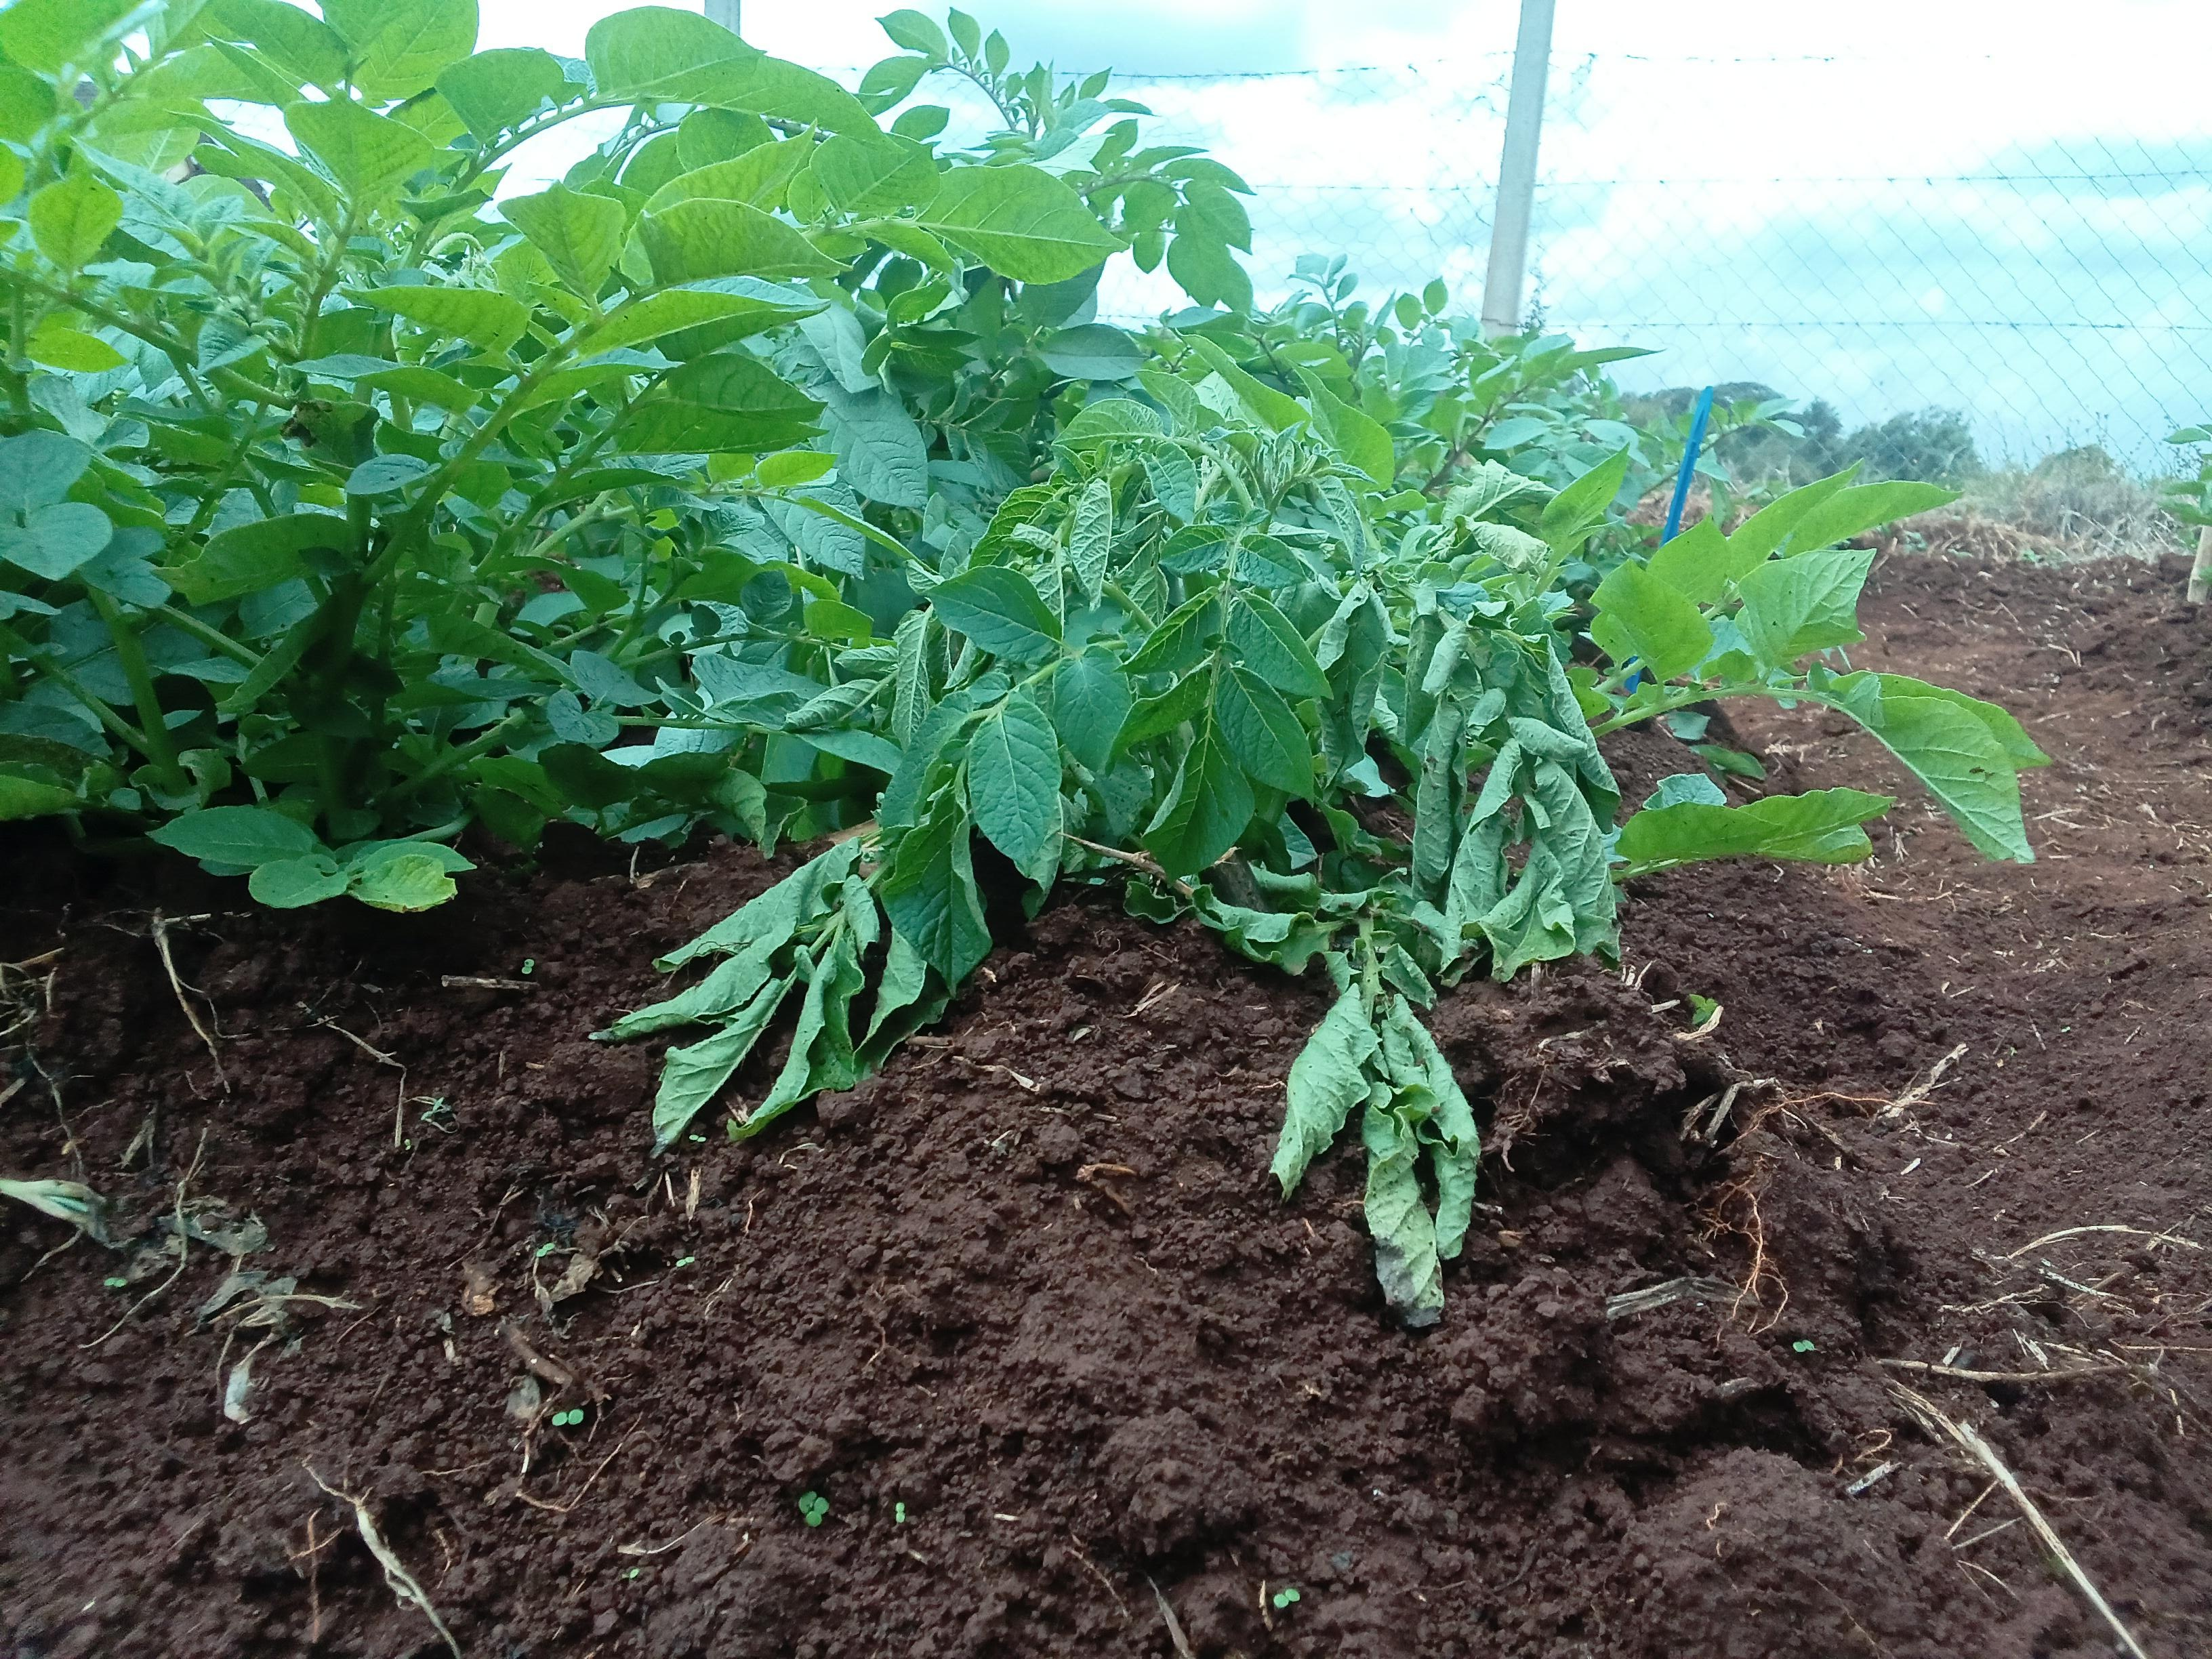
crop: potato
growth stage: vegetative
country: Kenya
